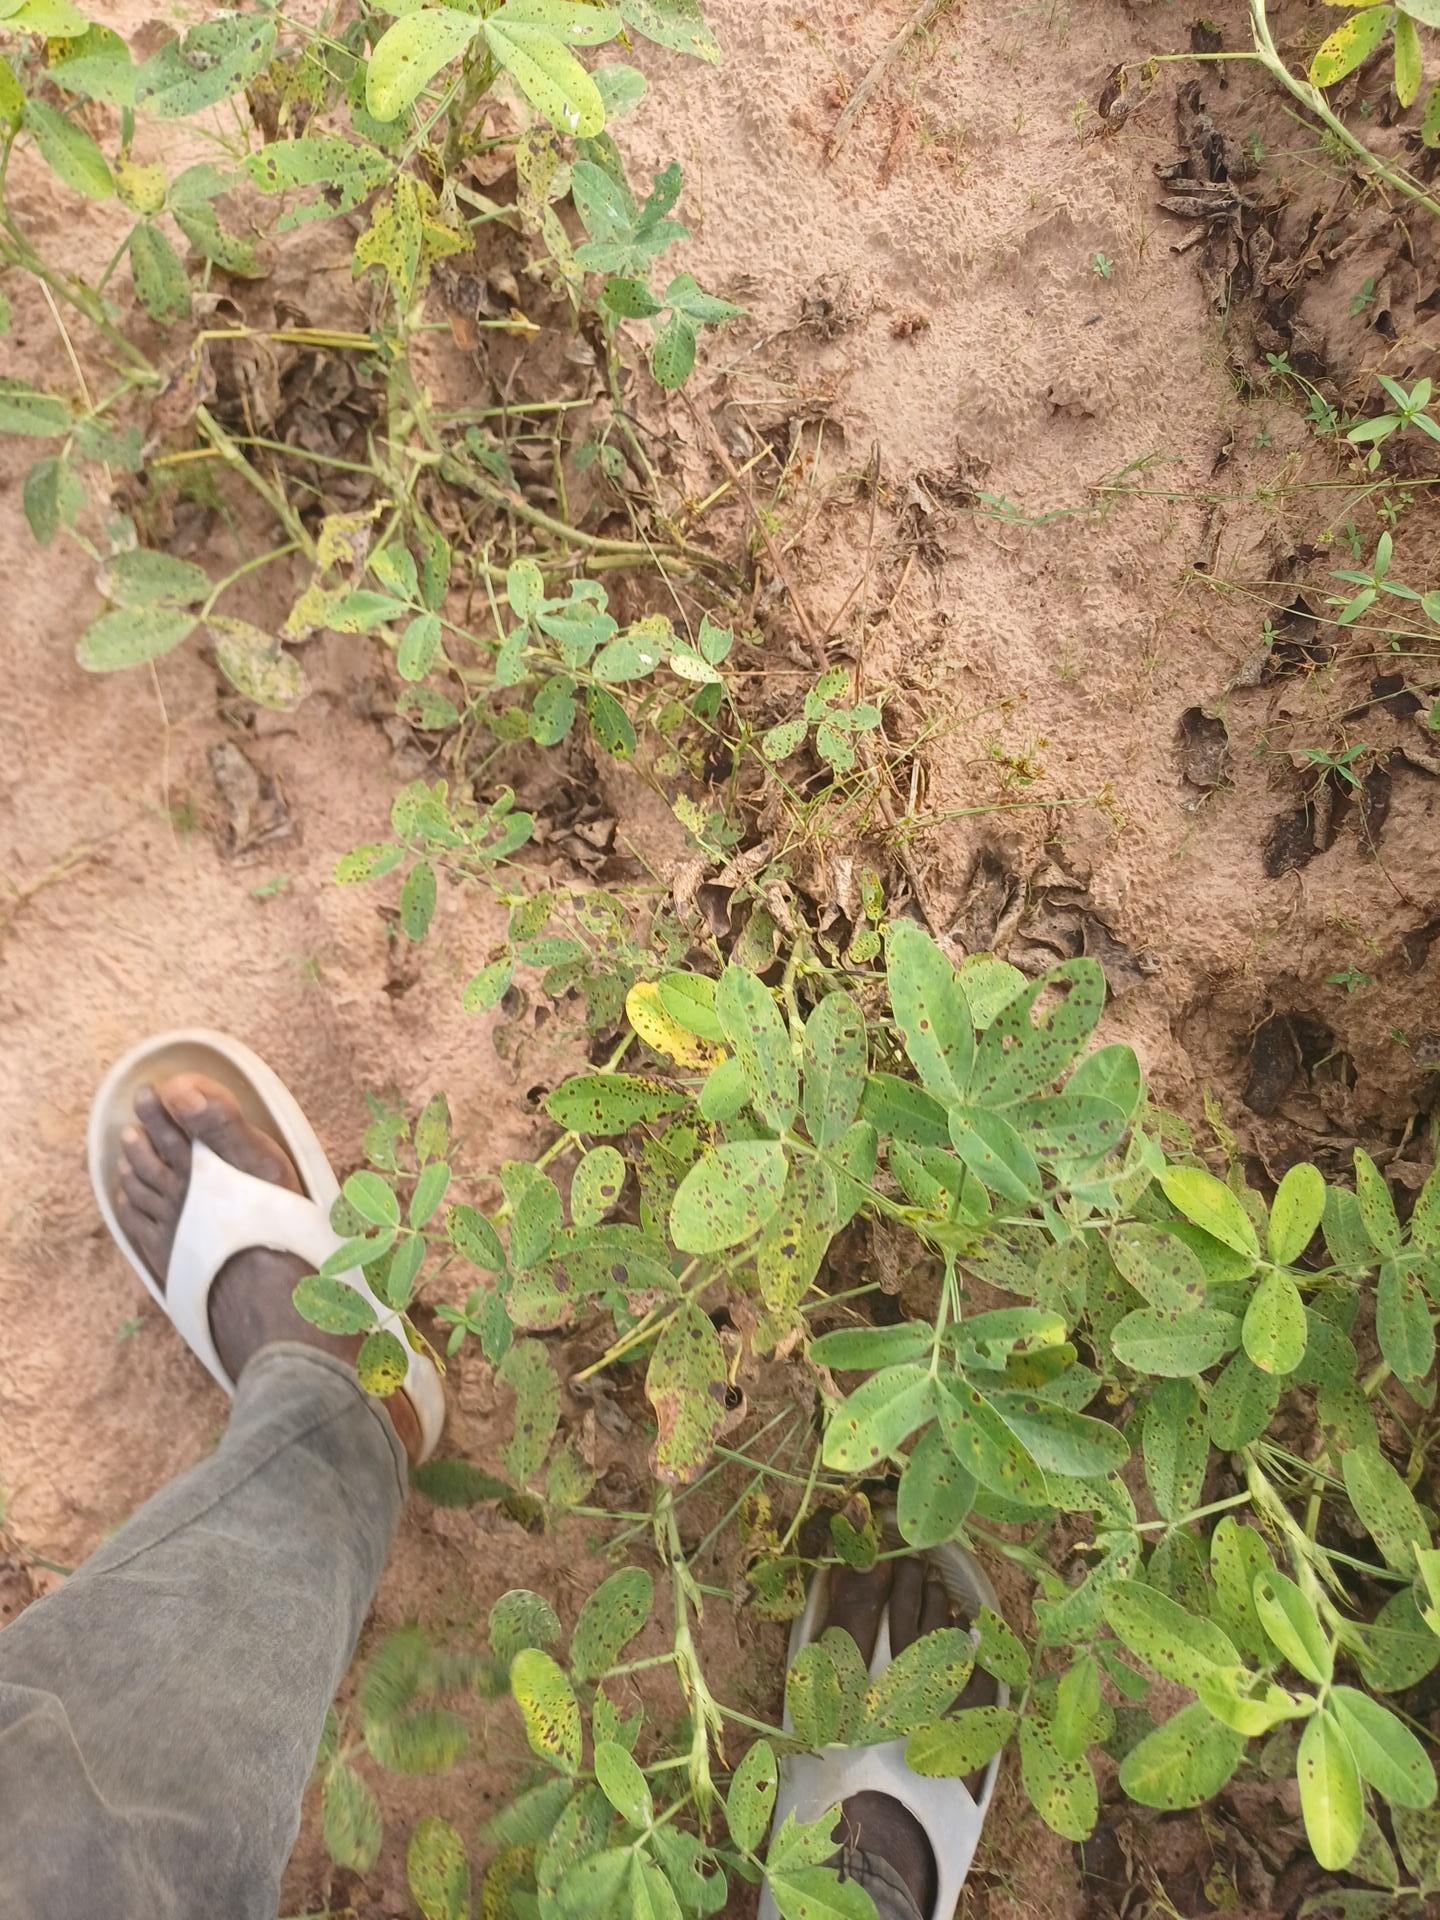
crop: groundnut
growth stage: flowering
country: Senegal
